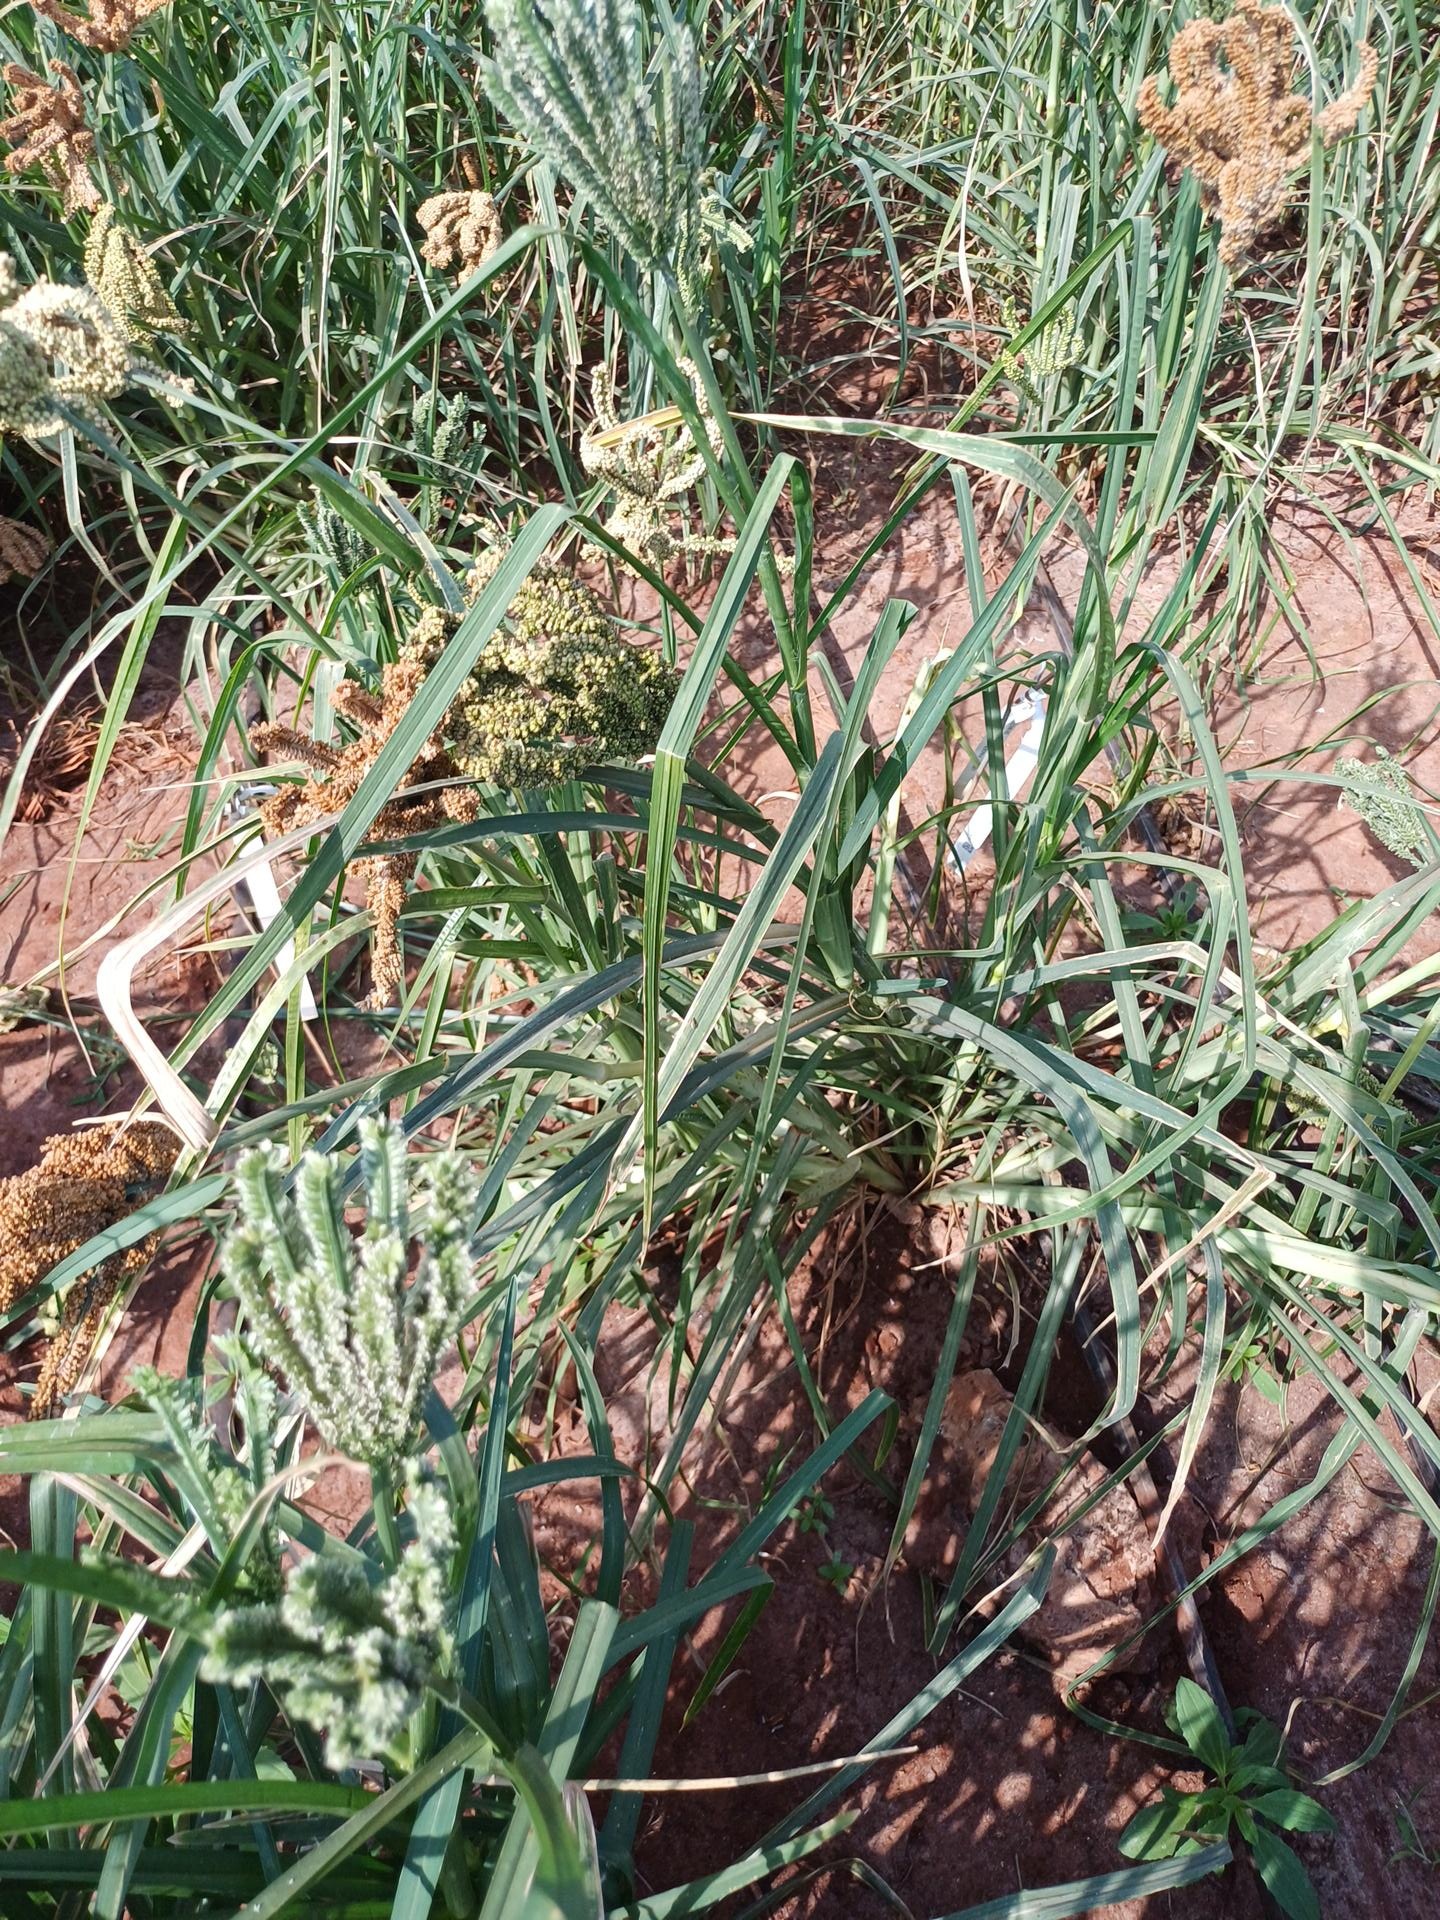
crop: finger millet
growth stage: filling grain
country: Kenya
